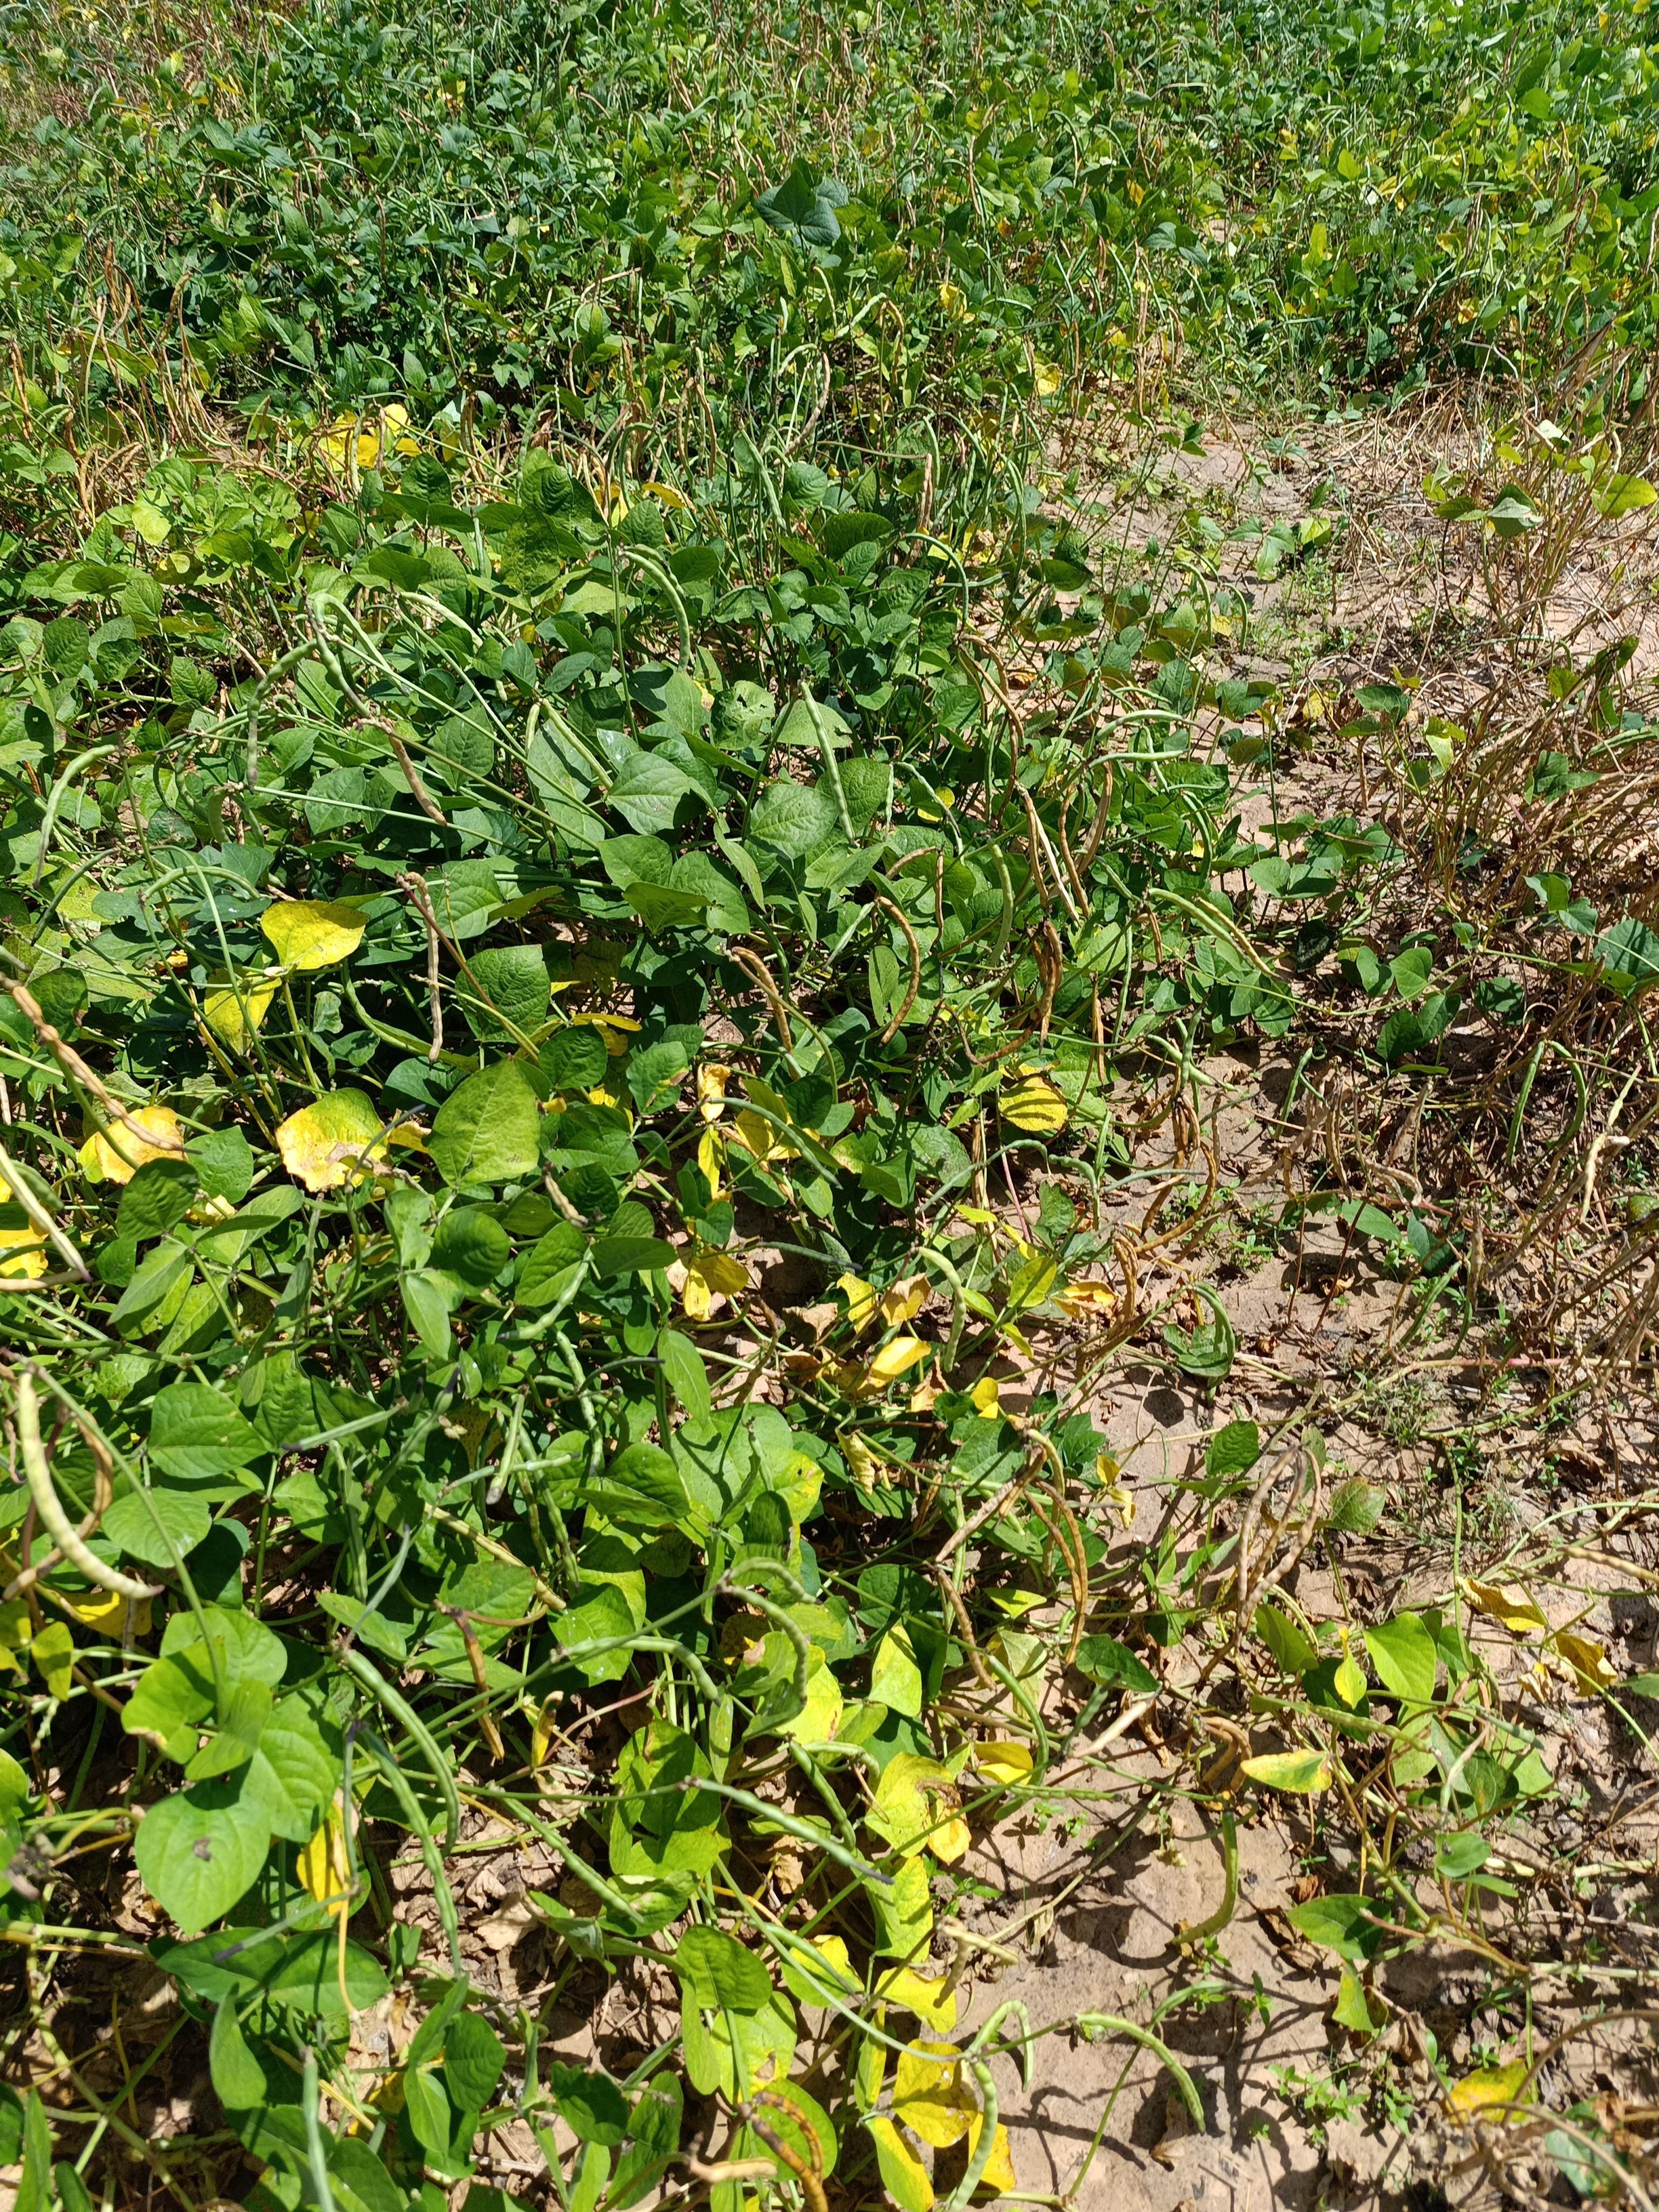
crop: cowpea
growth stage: maturity
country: Nigeria
